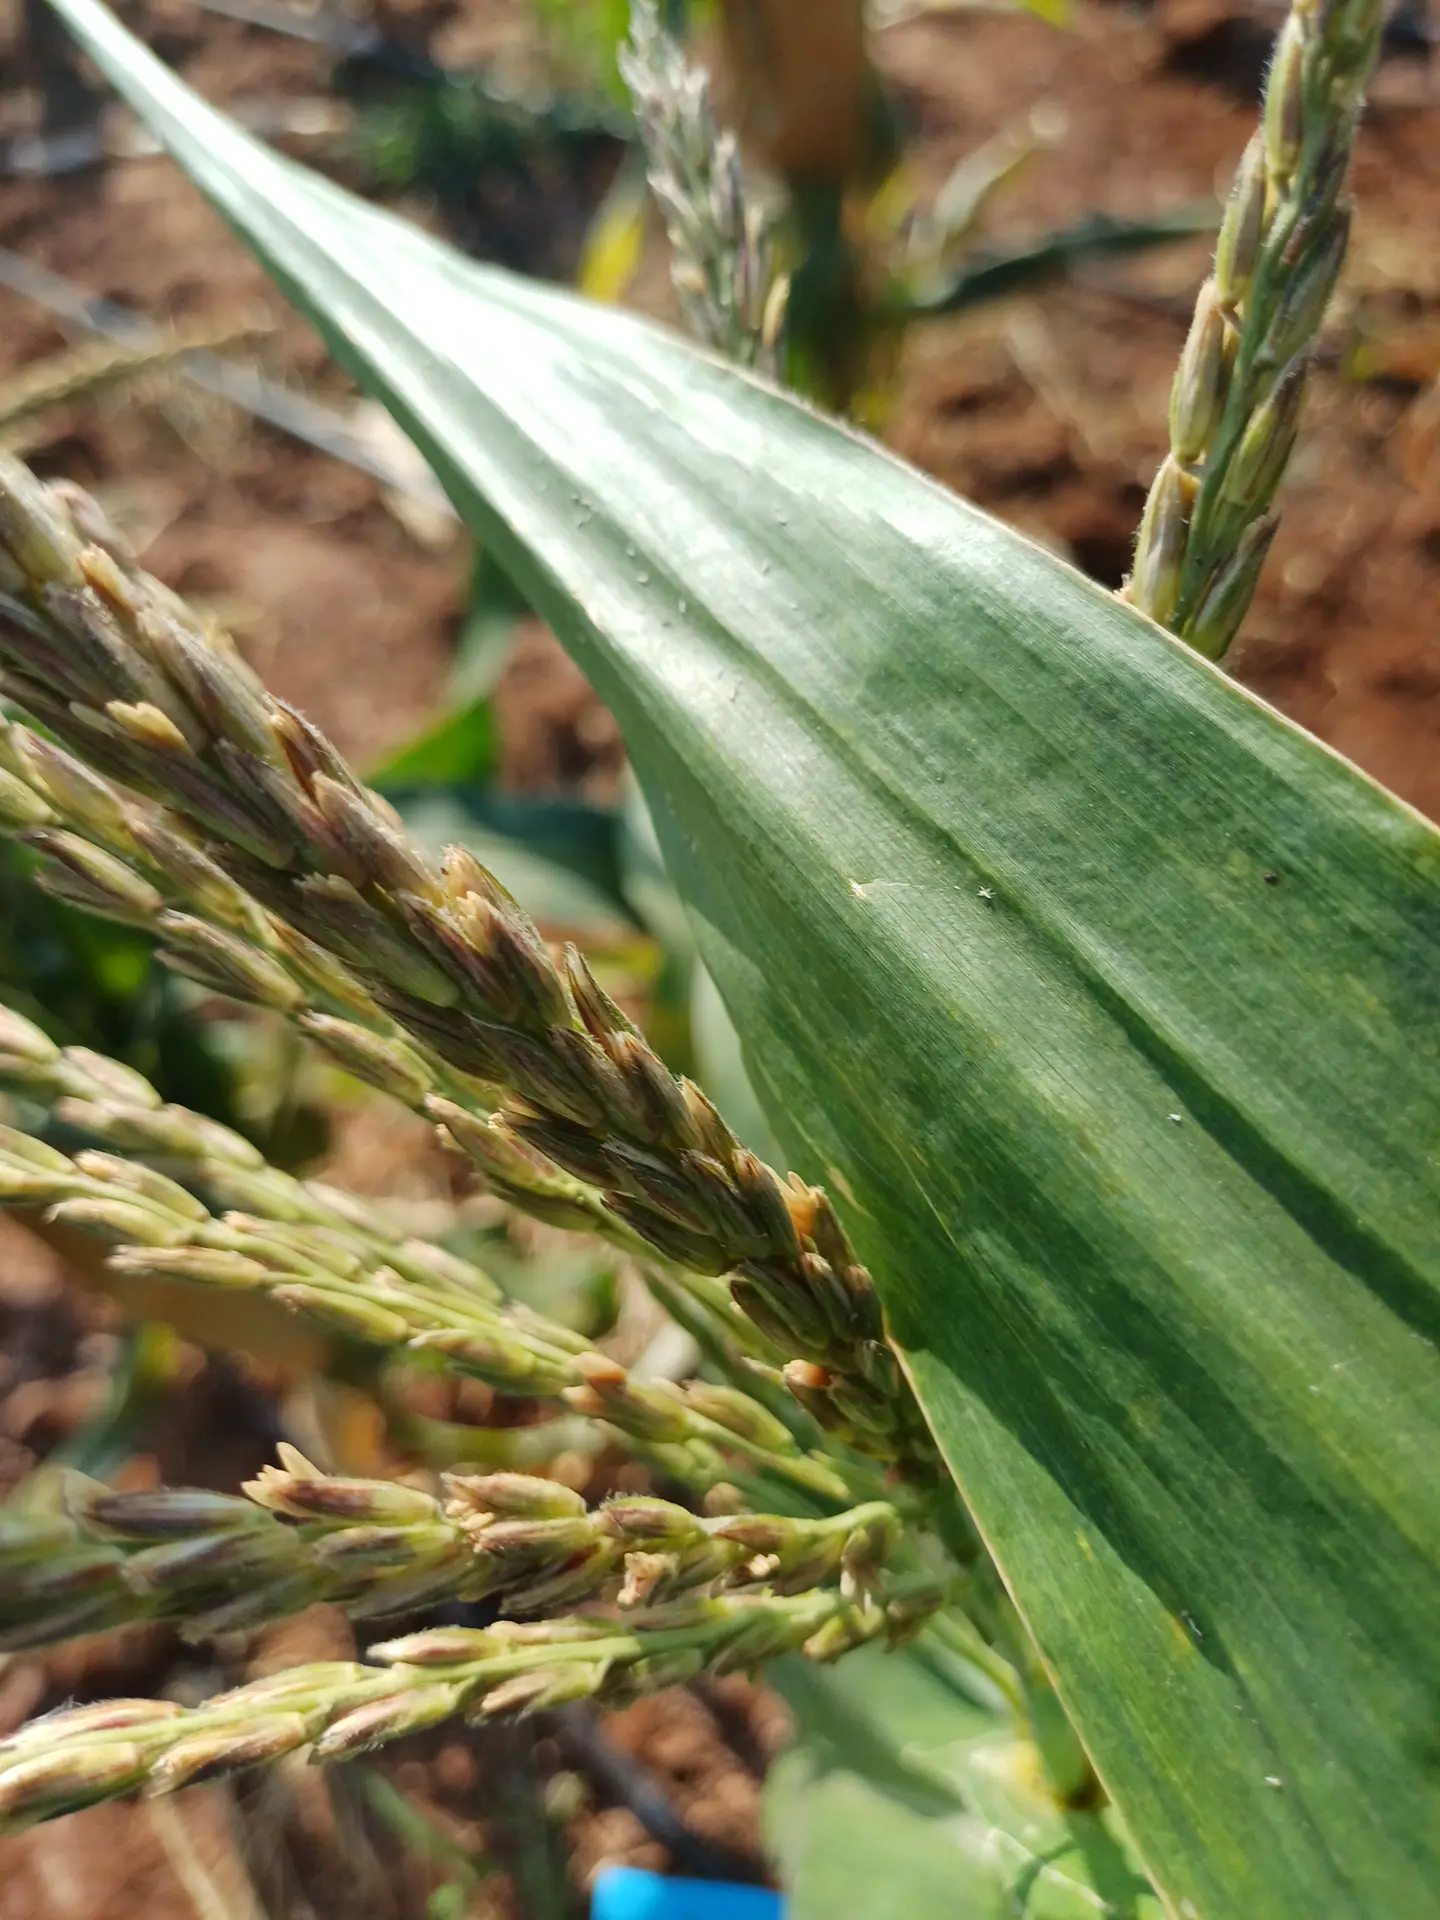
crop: maize
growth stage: flowering
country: Kenya
